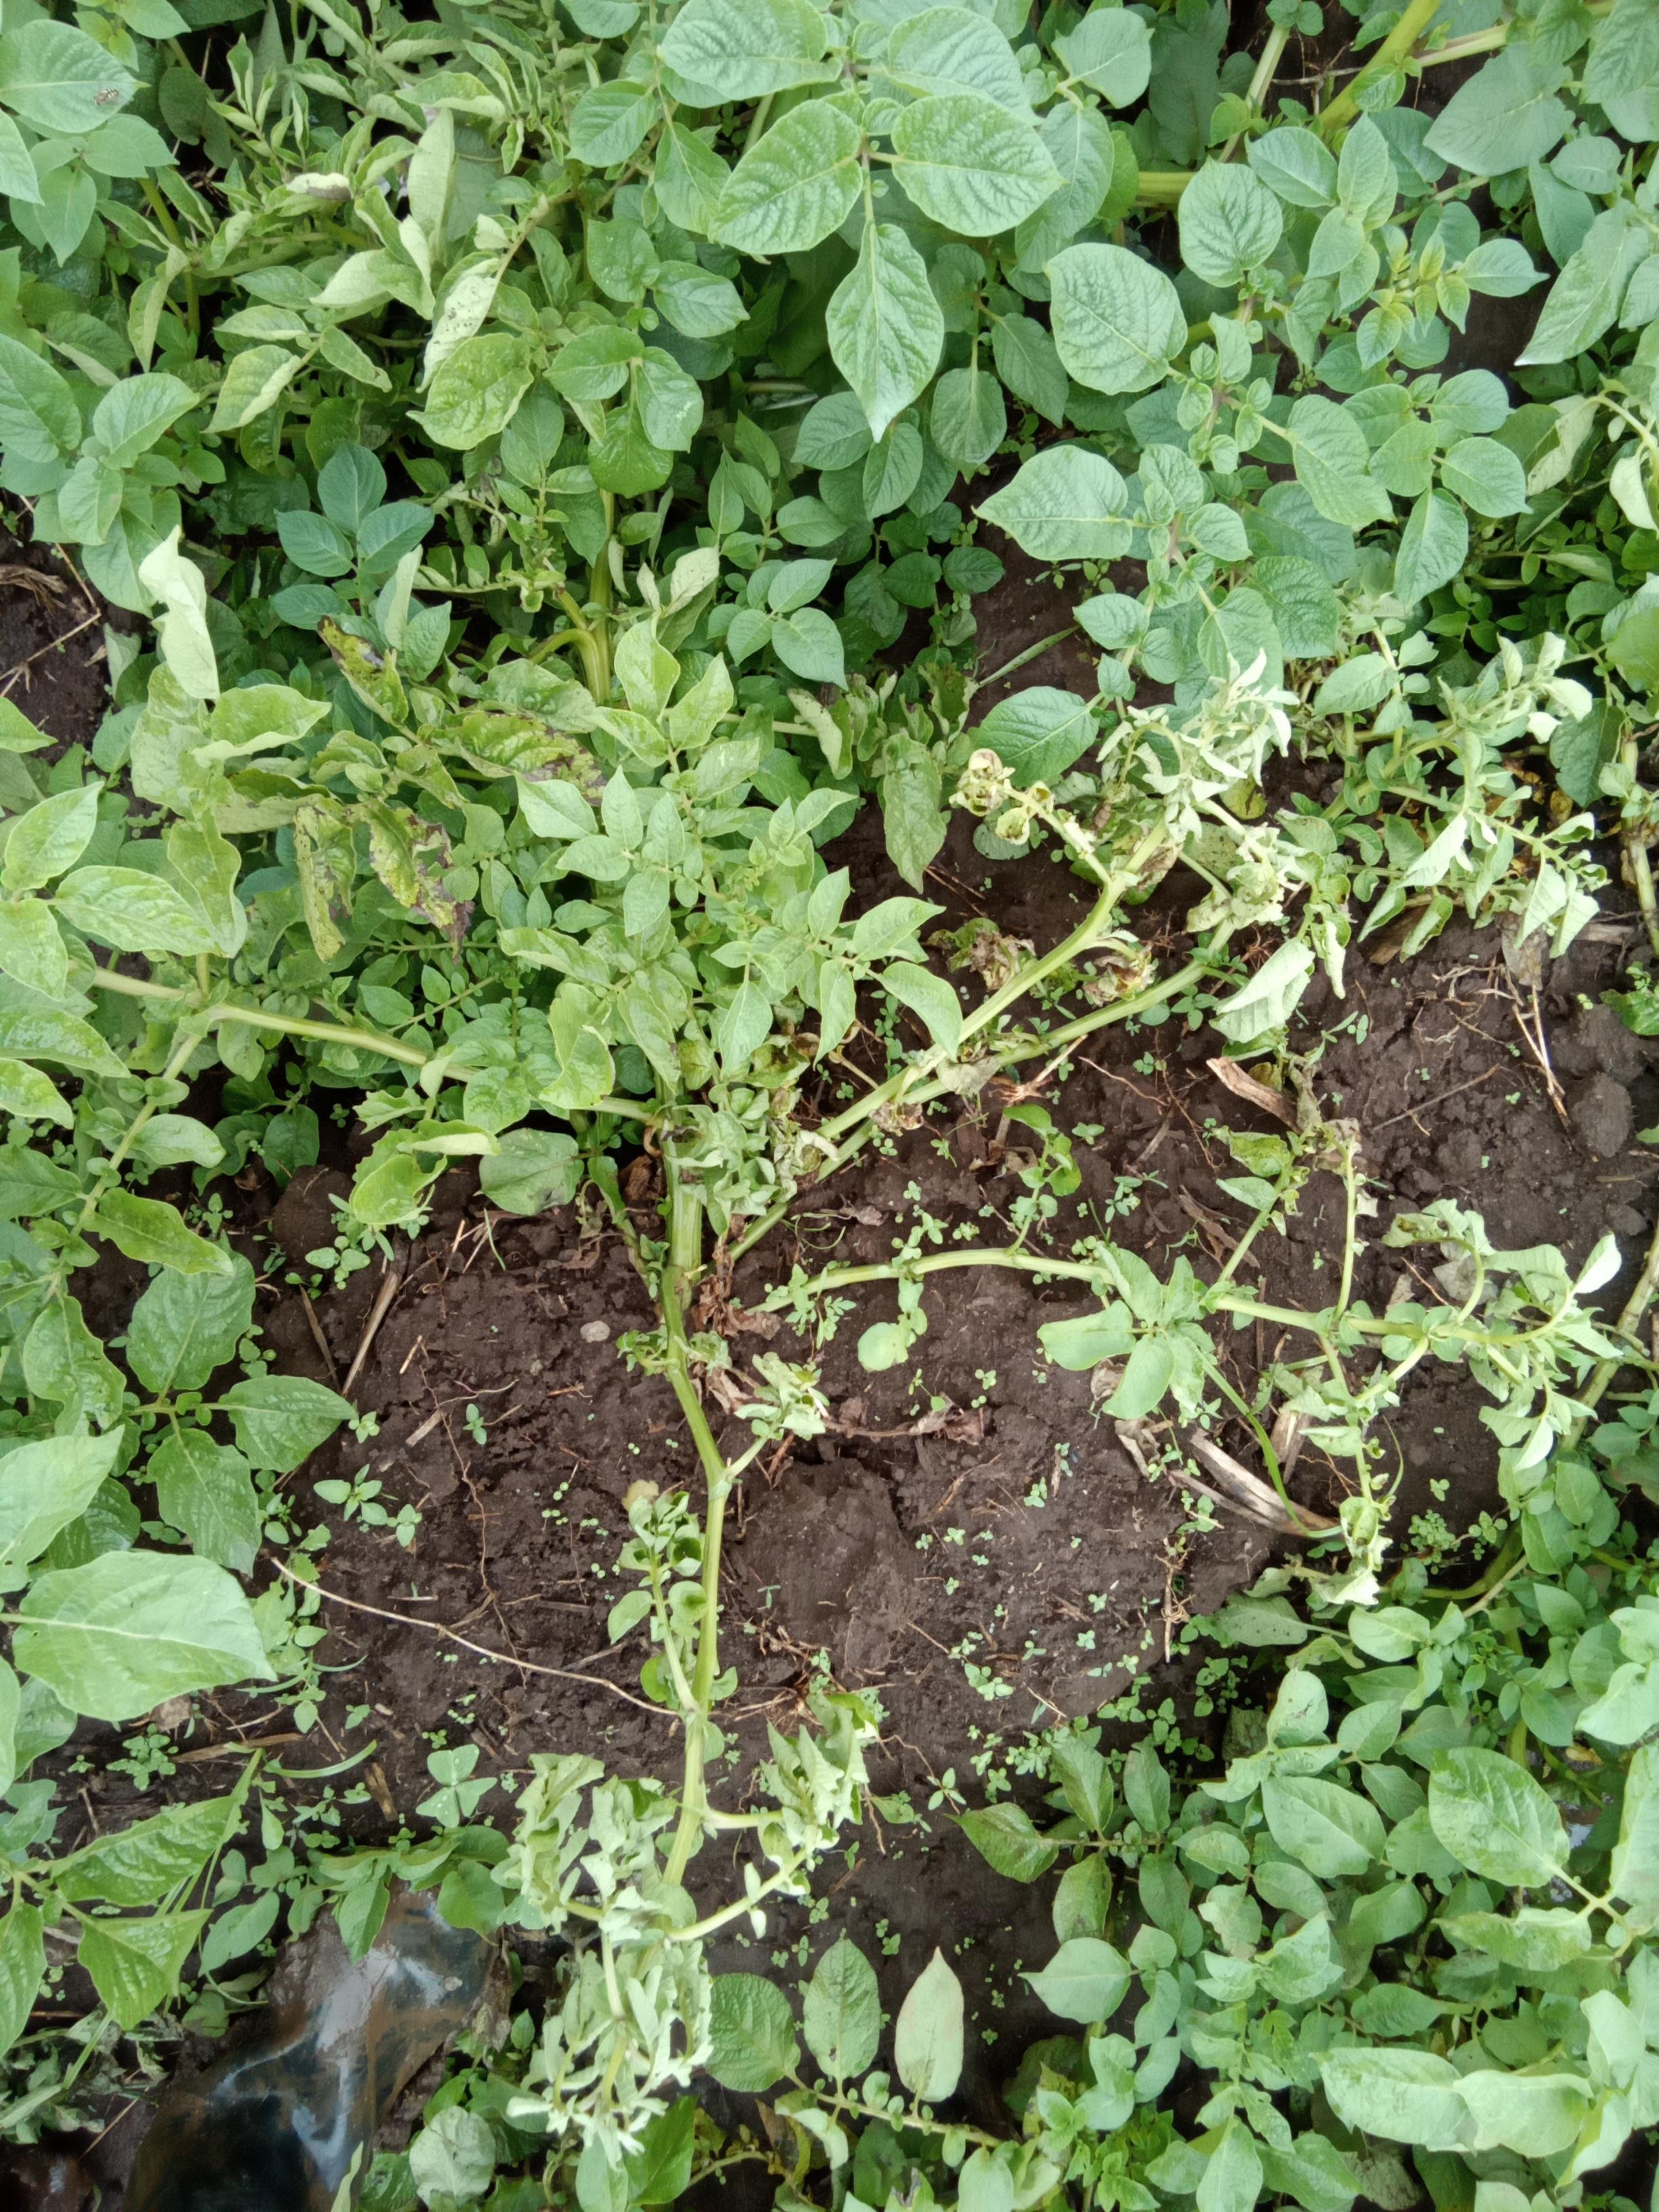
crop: potato
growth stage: vegetative
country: Kenya
